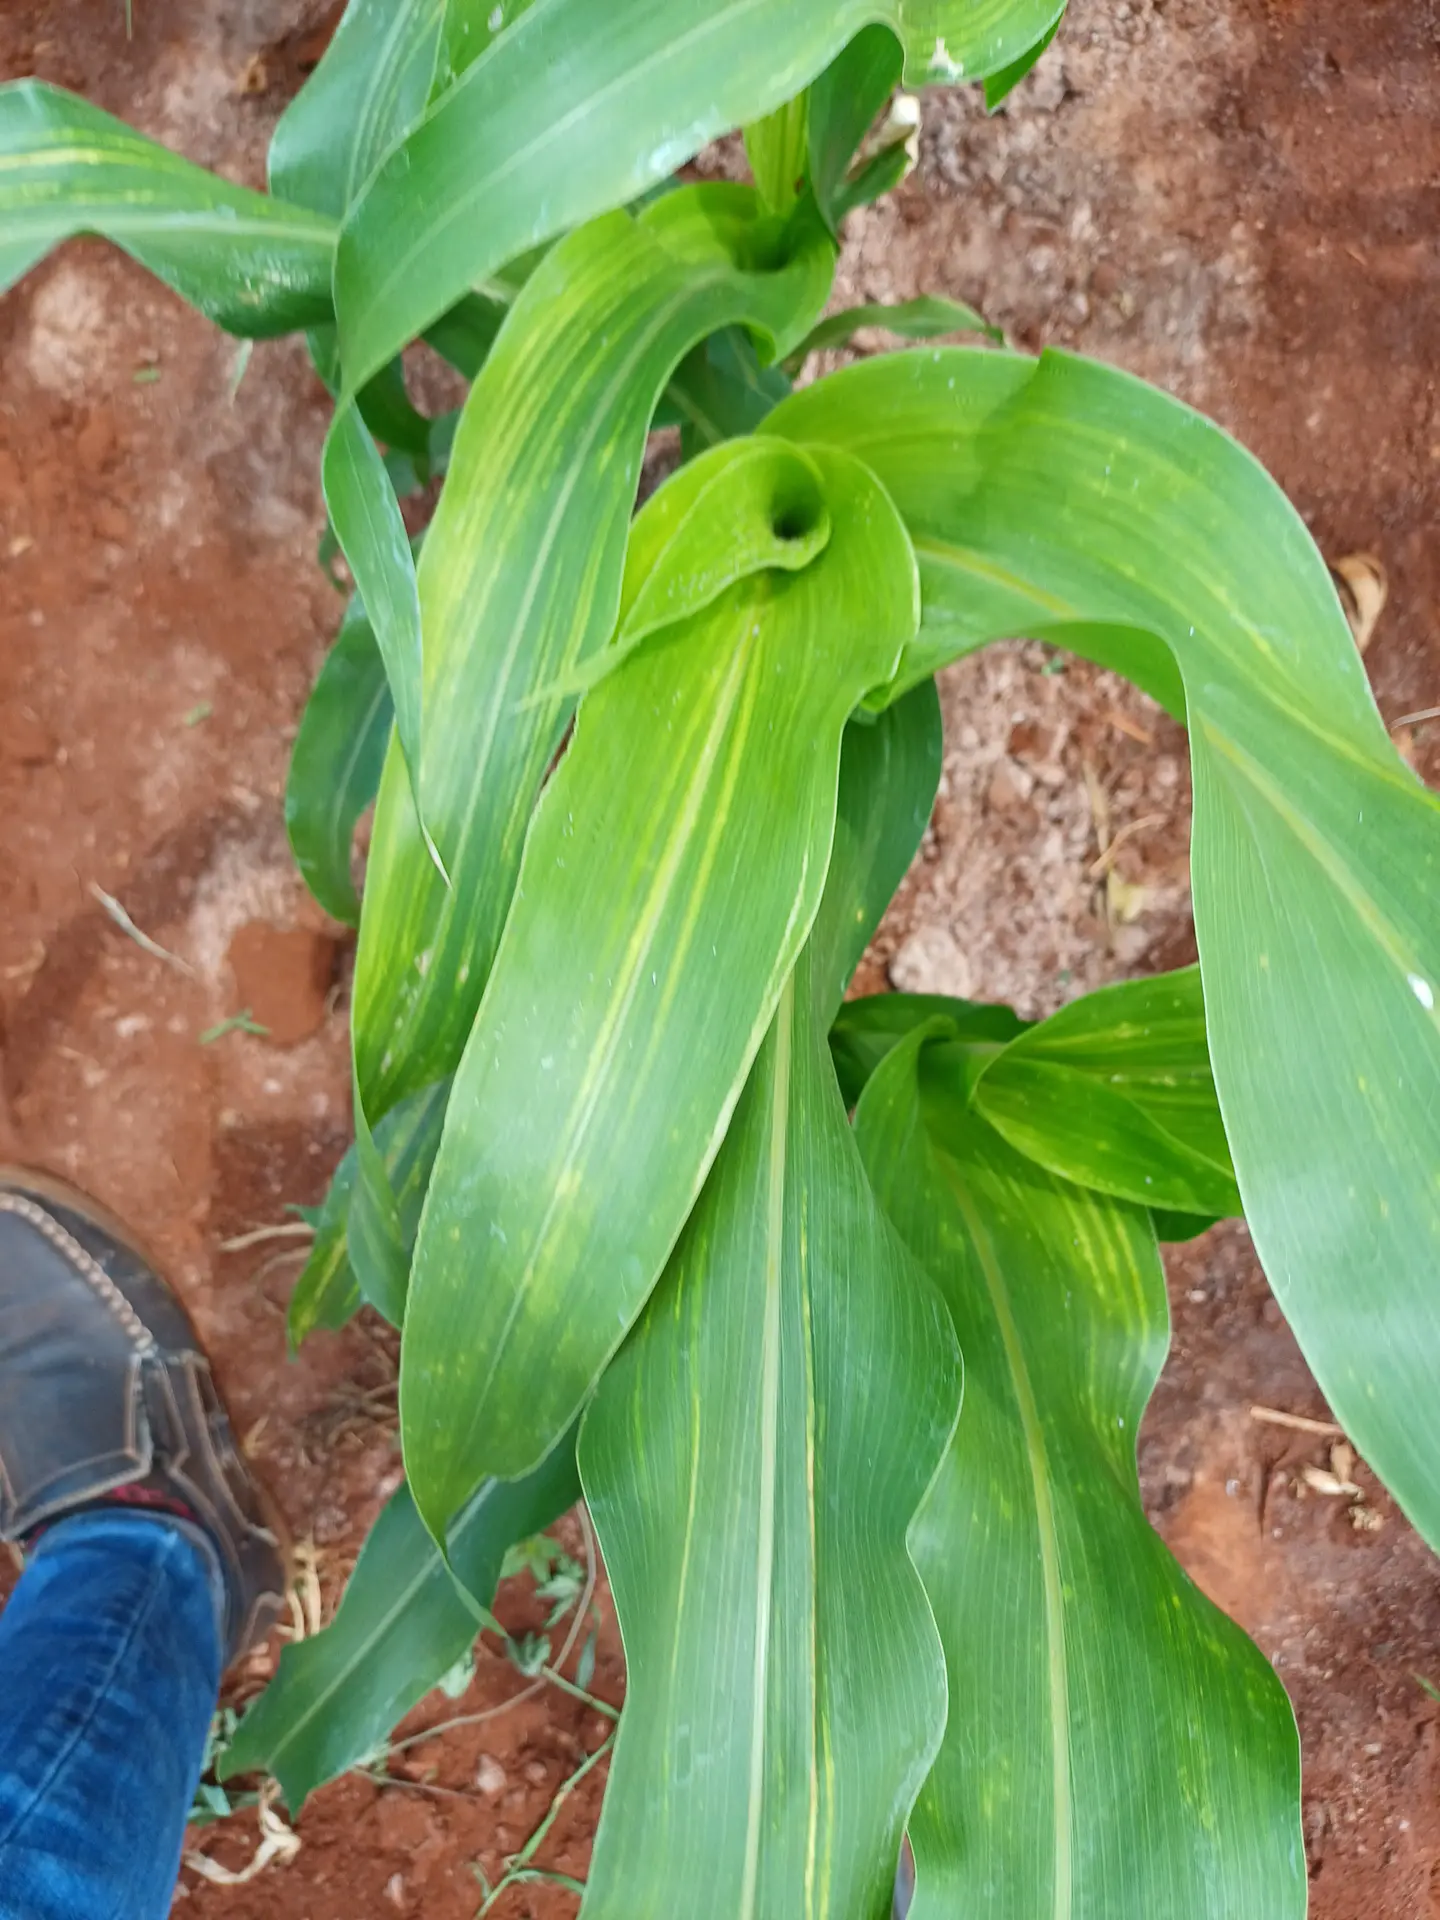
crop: sorghum
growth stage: vegetative
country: Kenya
